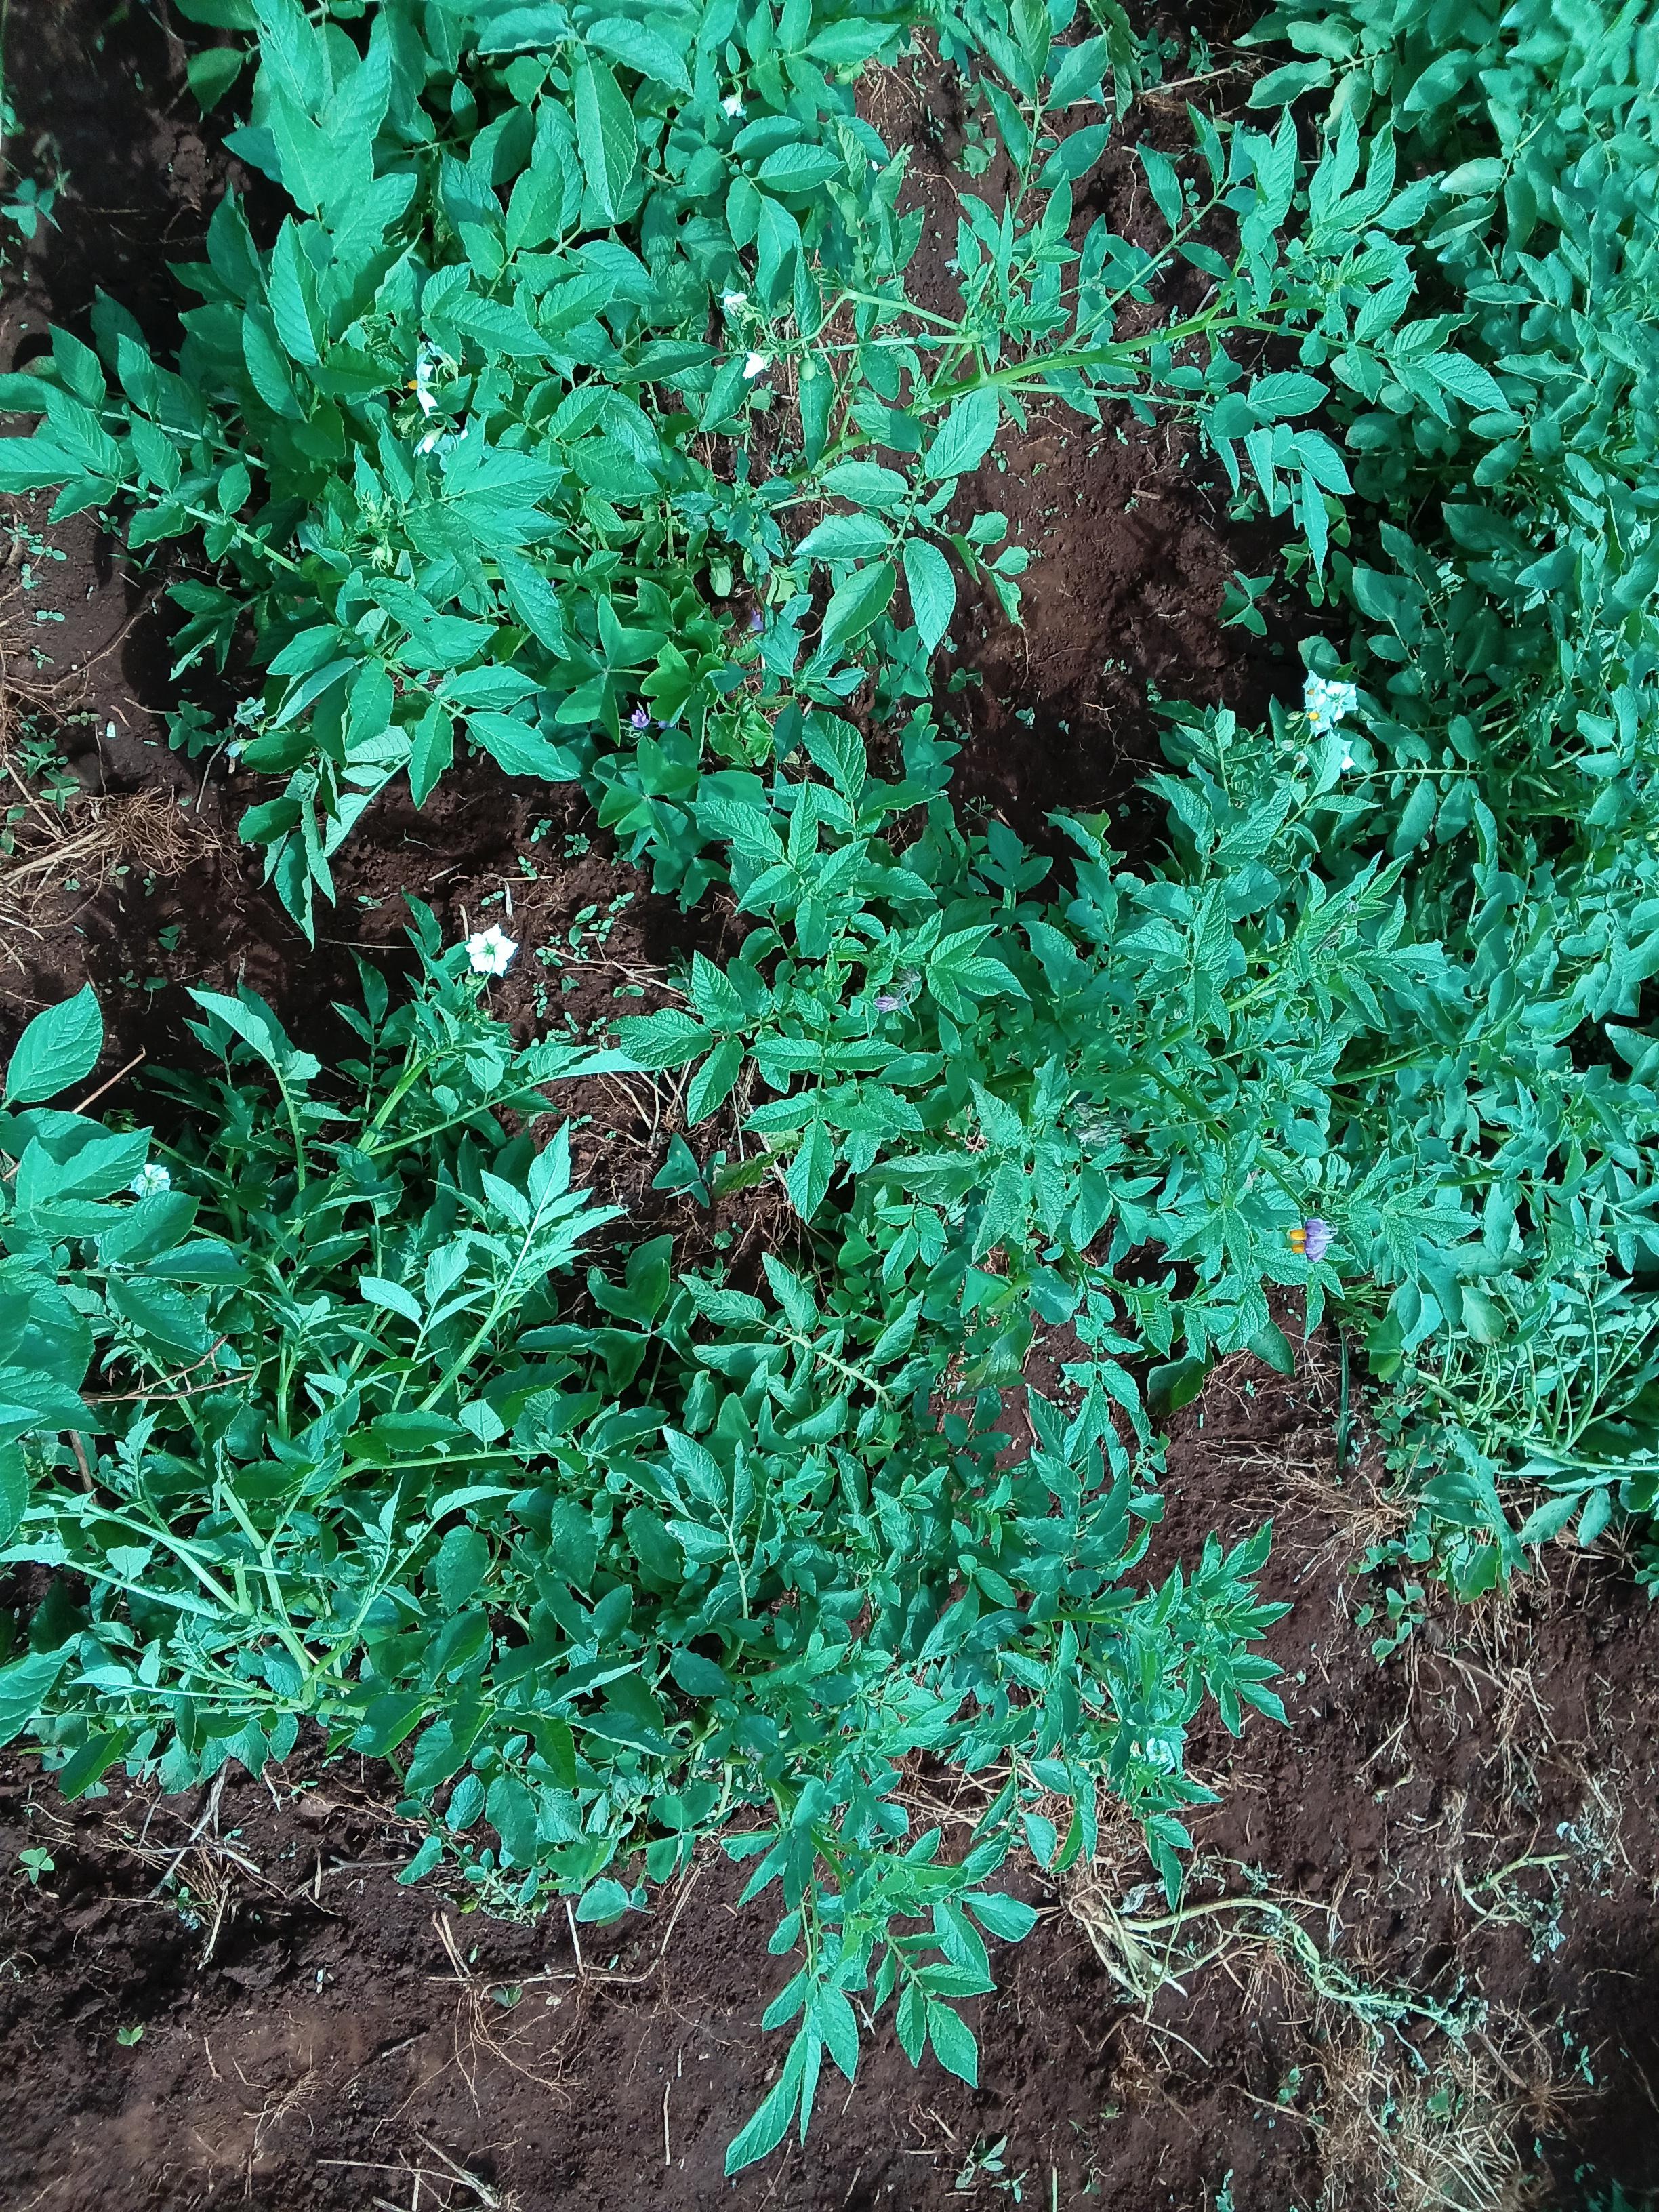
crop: potato
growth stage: flowering
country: Kenya
